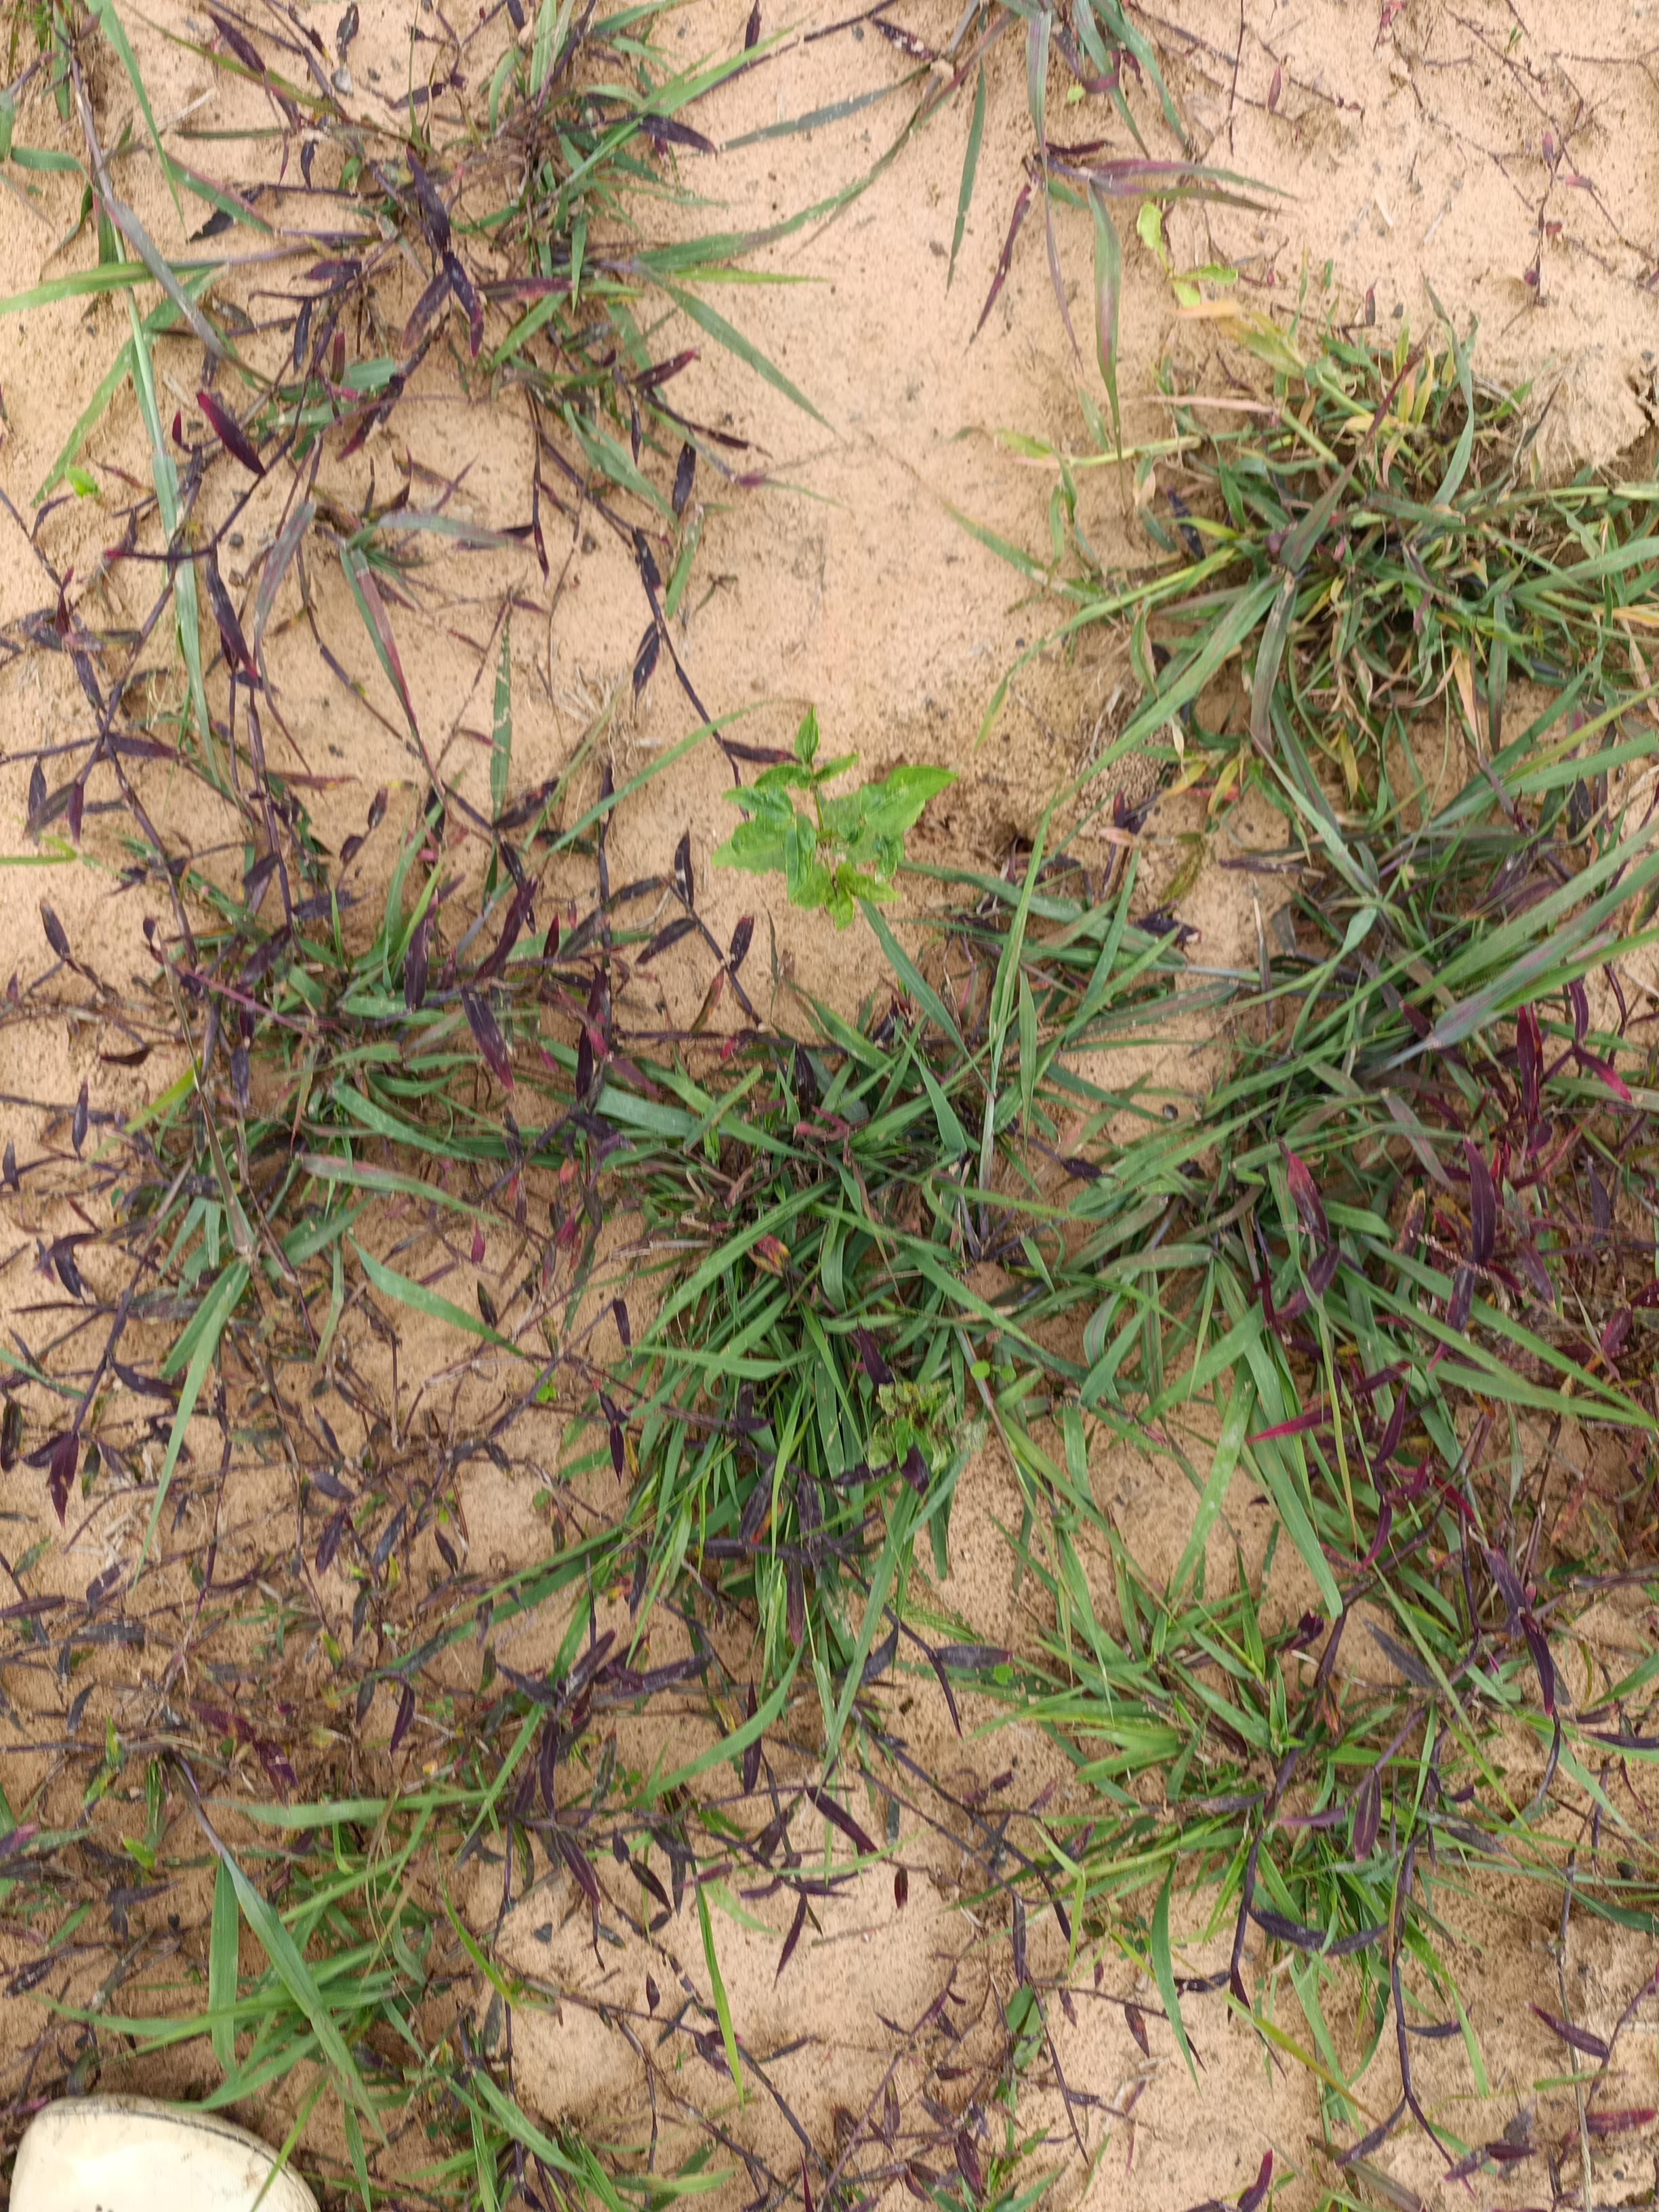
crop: cowpea
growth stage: emergence
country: Nigeria
